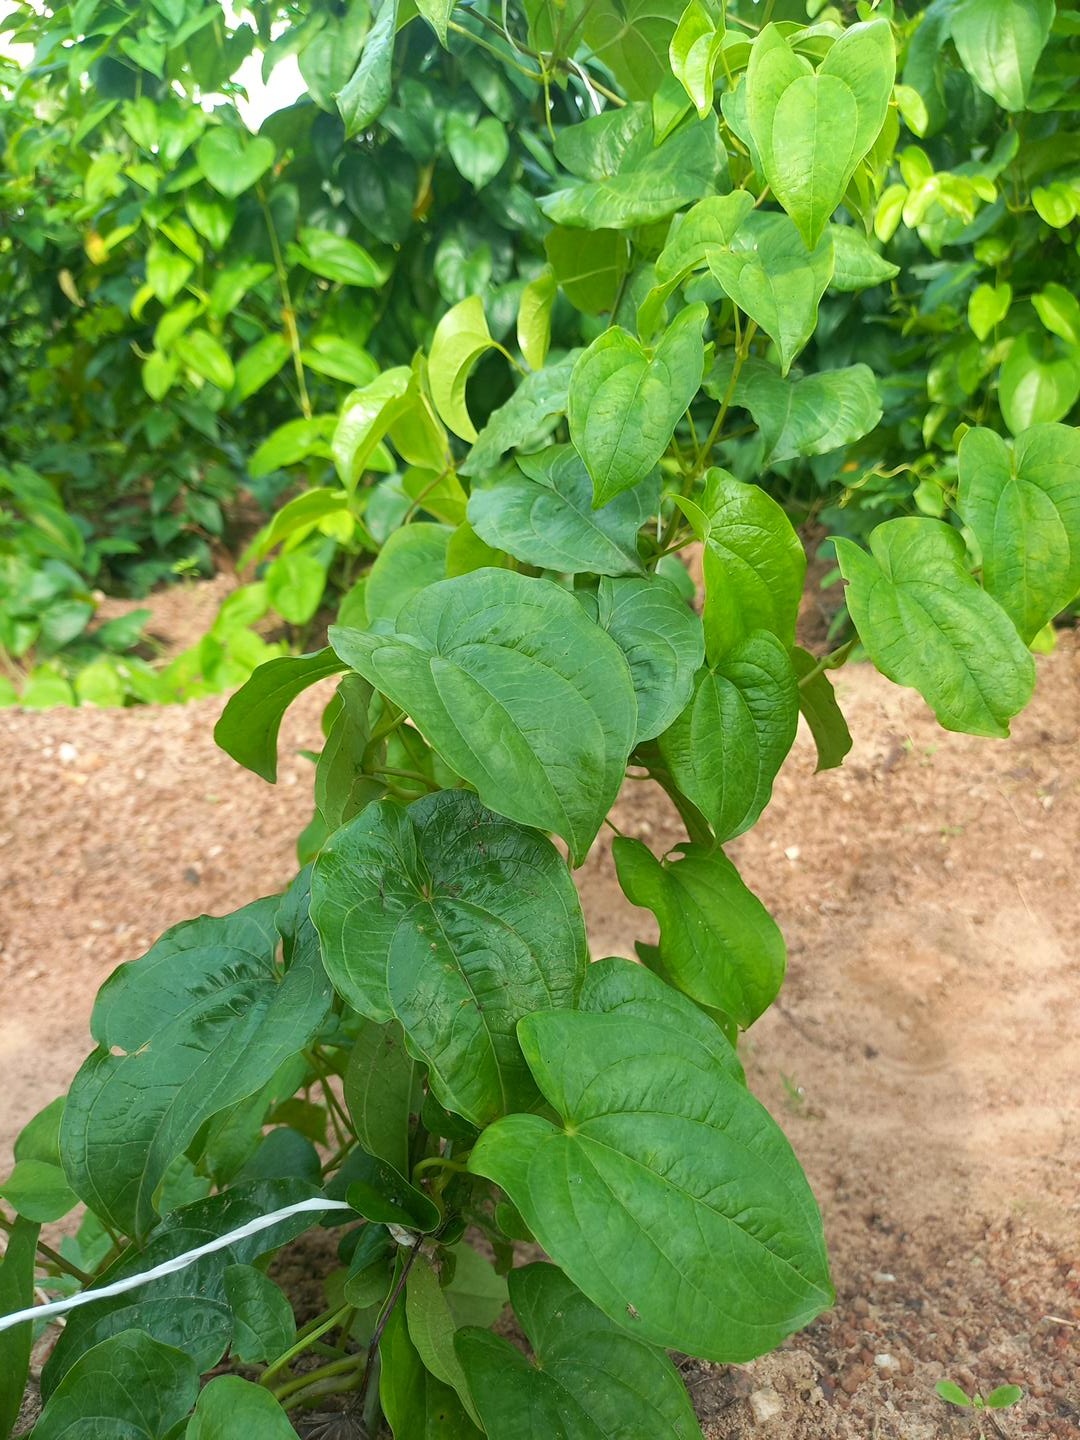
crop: yam
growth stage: vegetative
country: Nigeria
